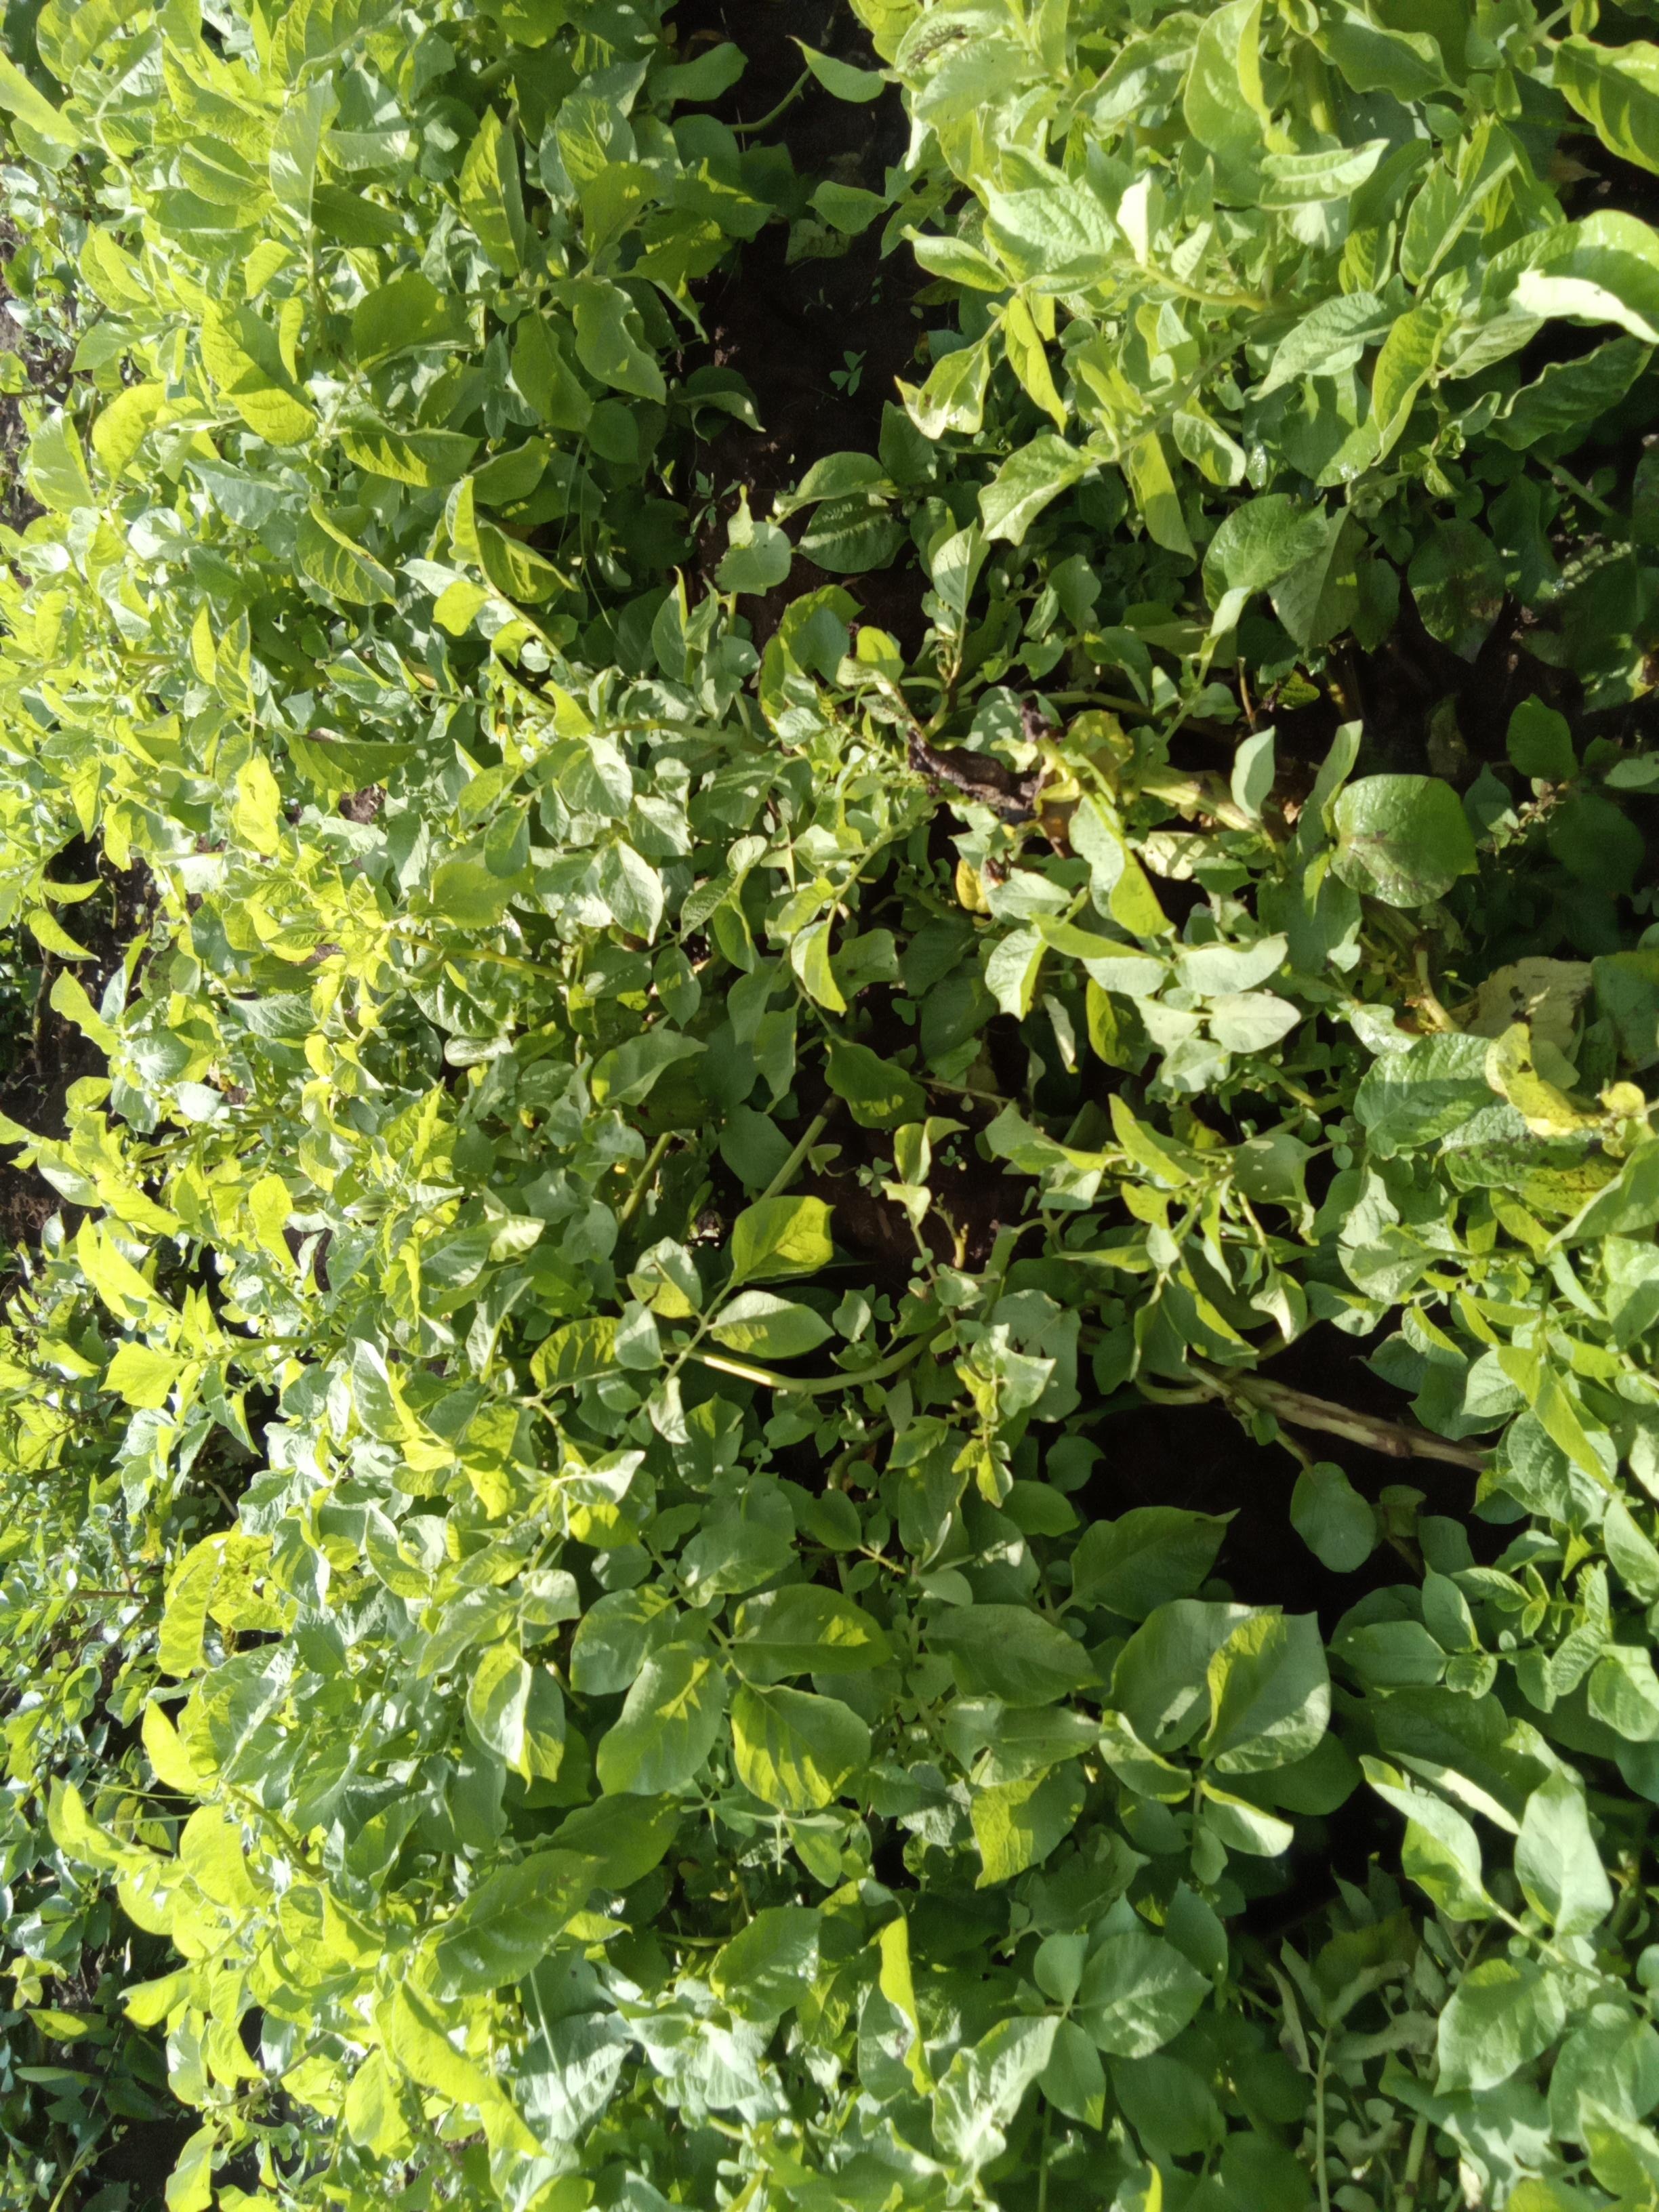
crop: potato
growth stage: vegetative
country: Kenya
